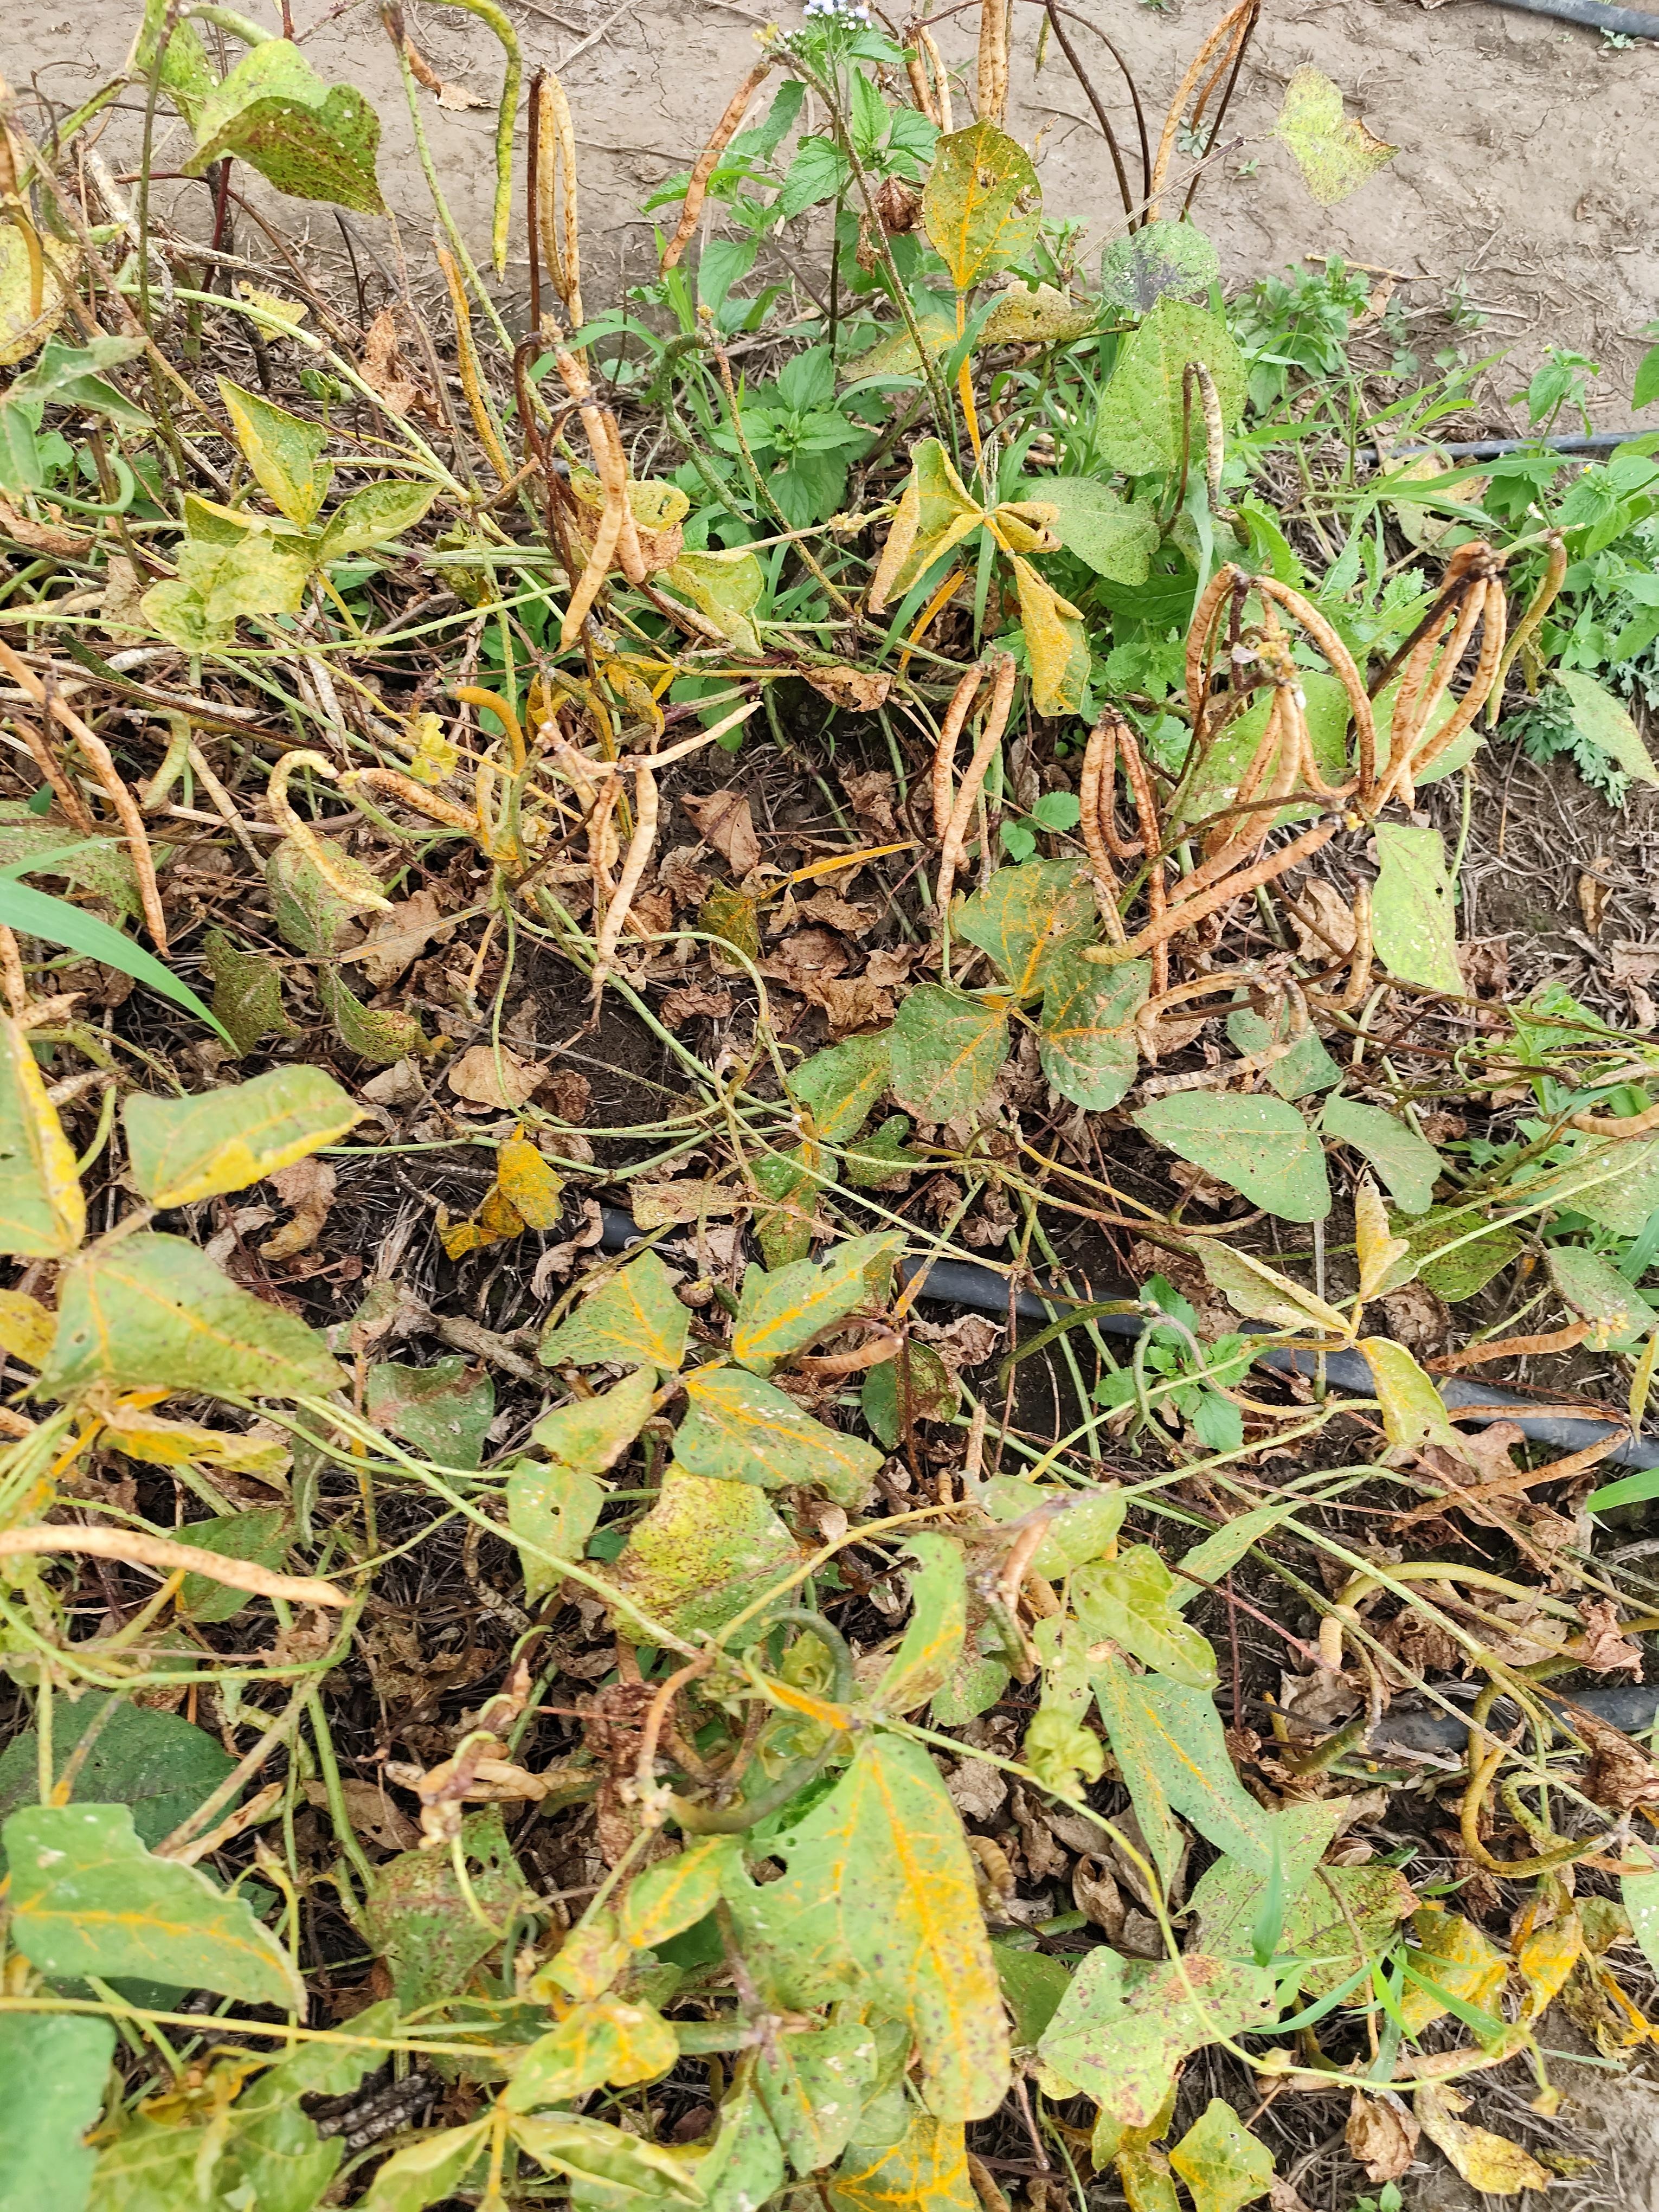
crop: cowpea
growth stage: development pod
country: Tanzania
